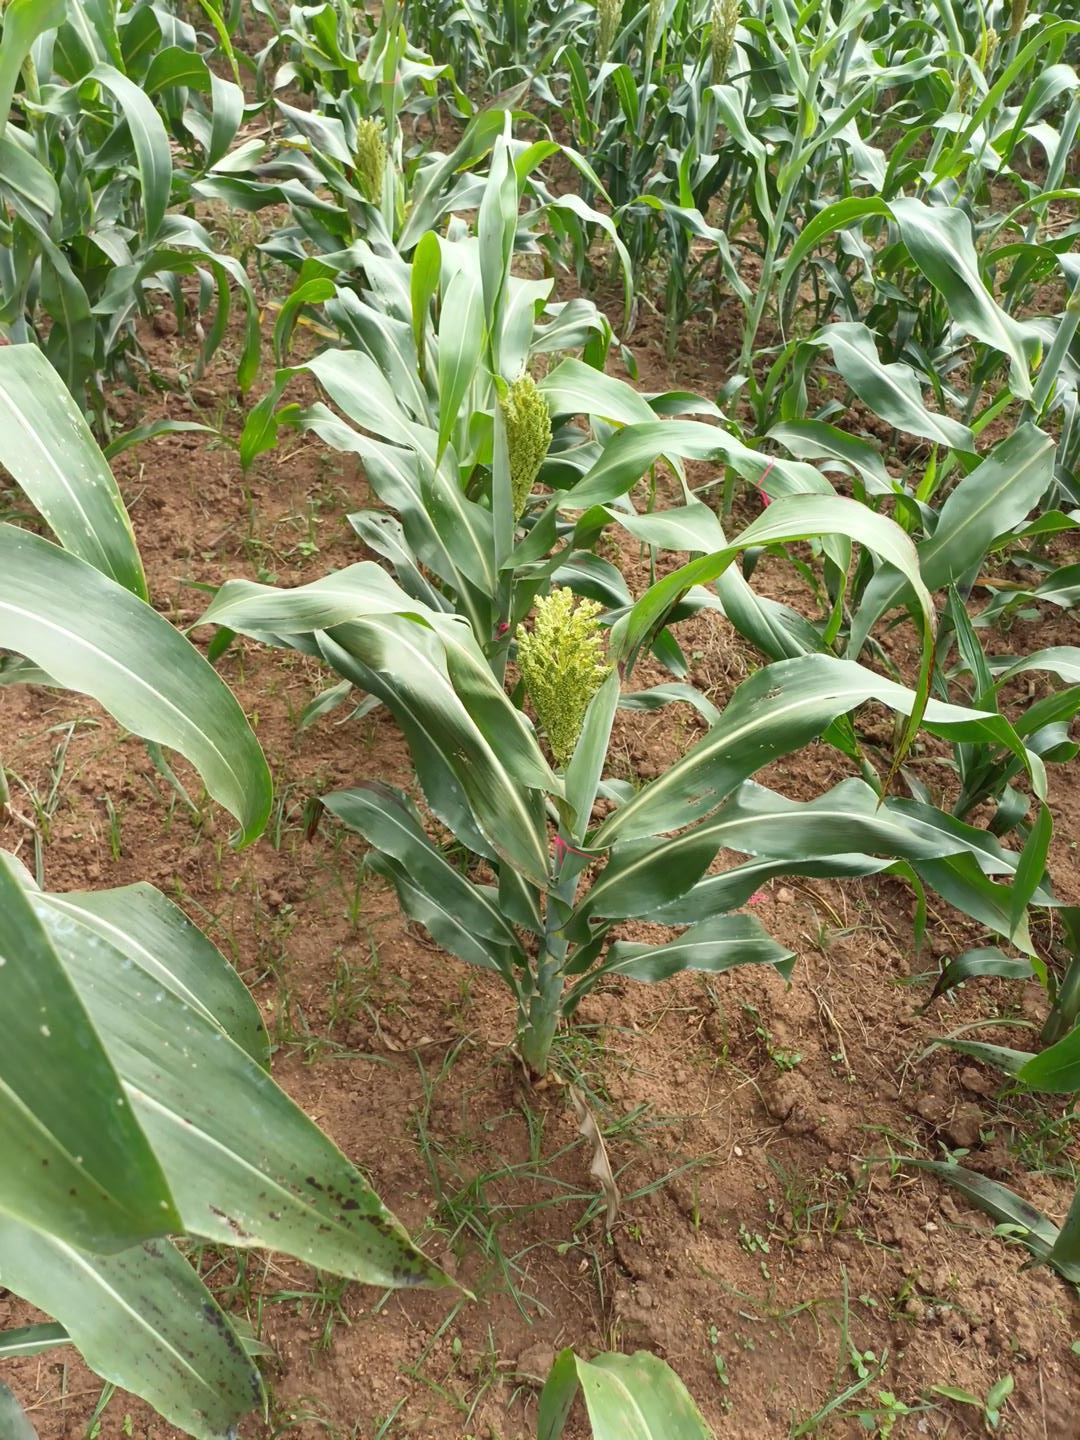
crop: sorghum
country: Kenya
